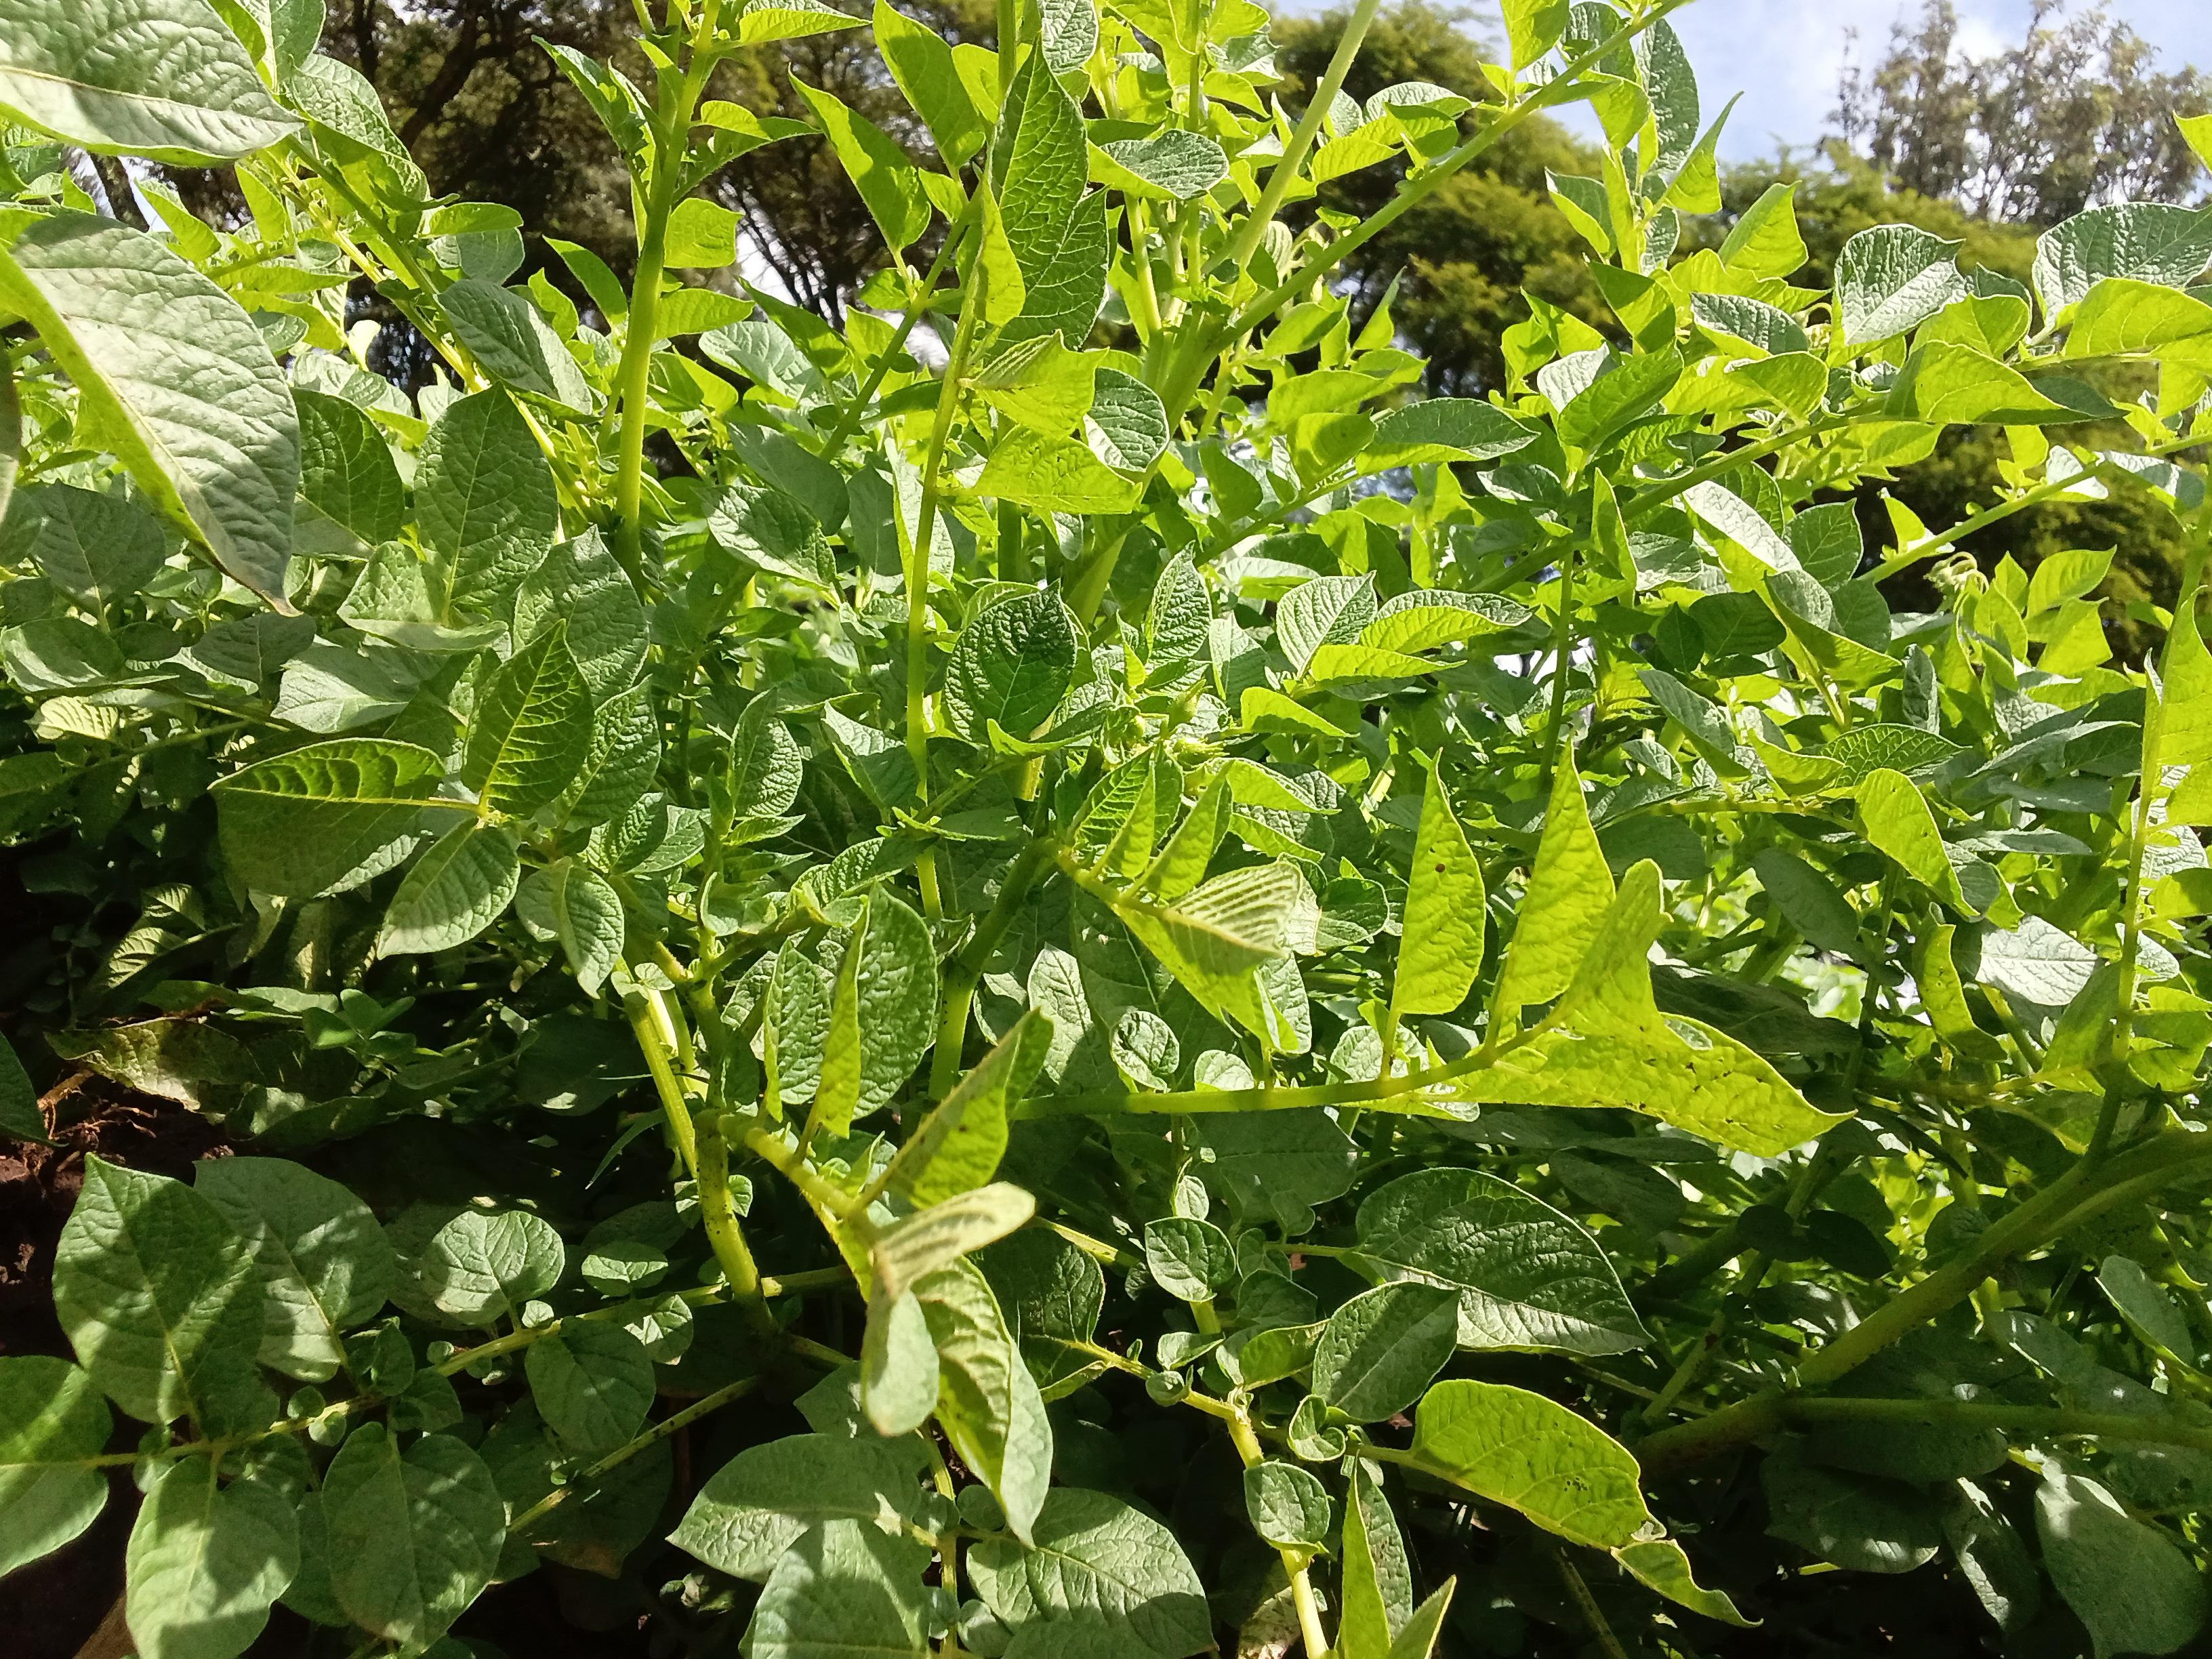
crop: potato
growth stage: vegetative
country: Kenya
